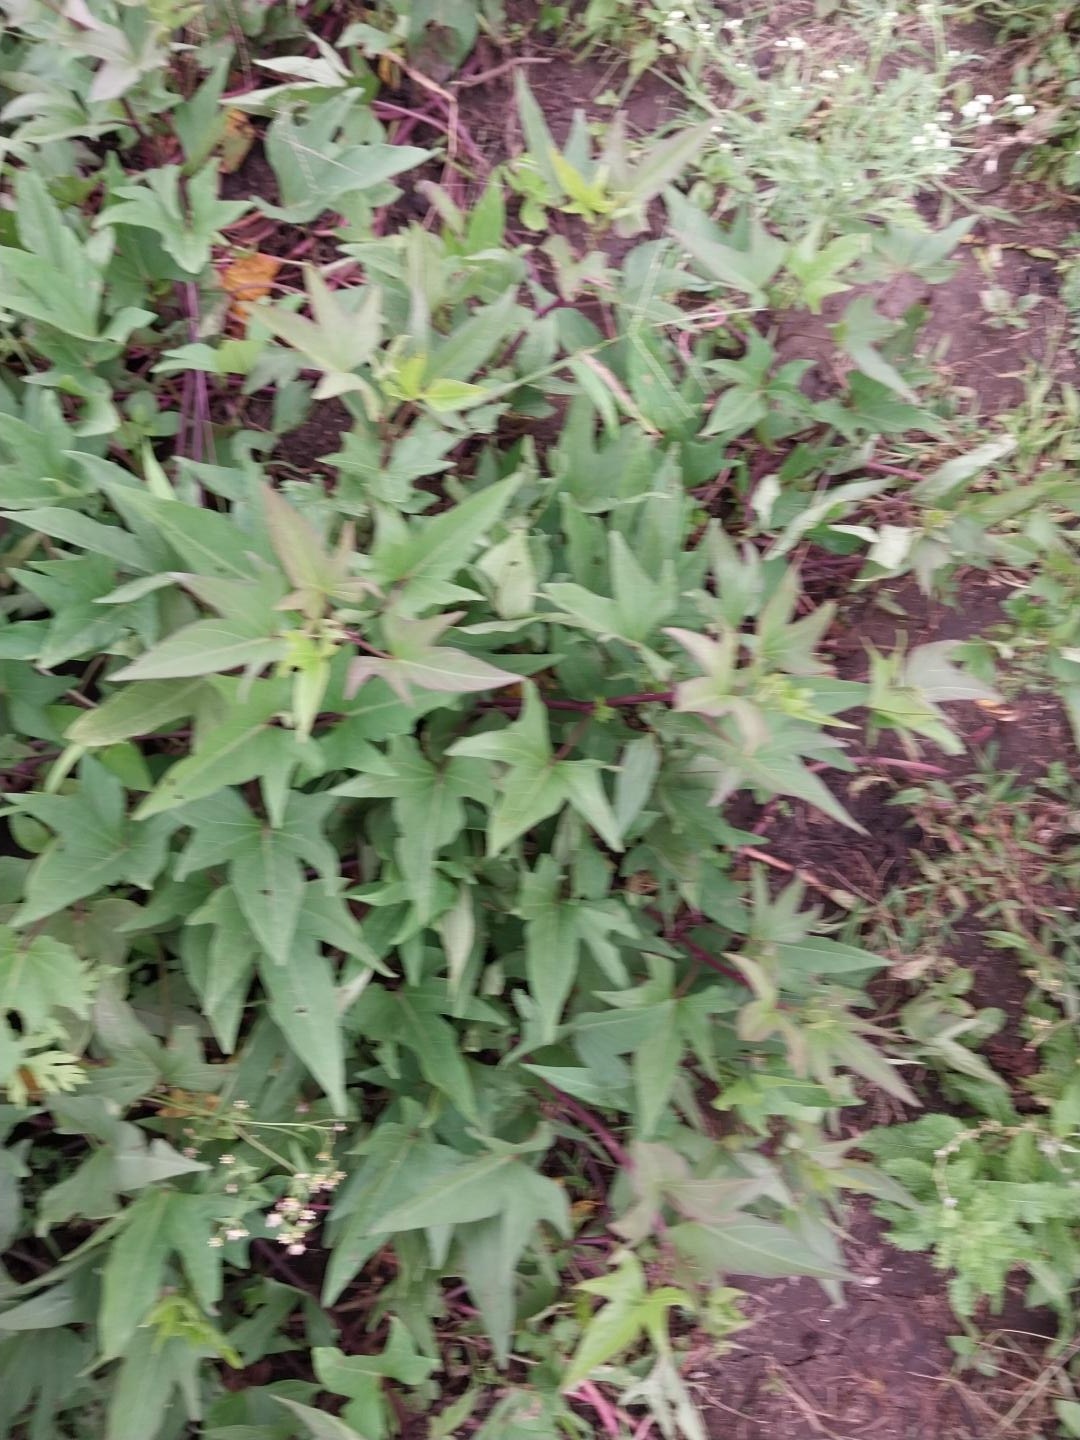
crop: sweet potato
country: Tanzania
